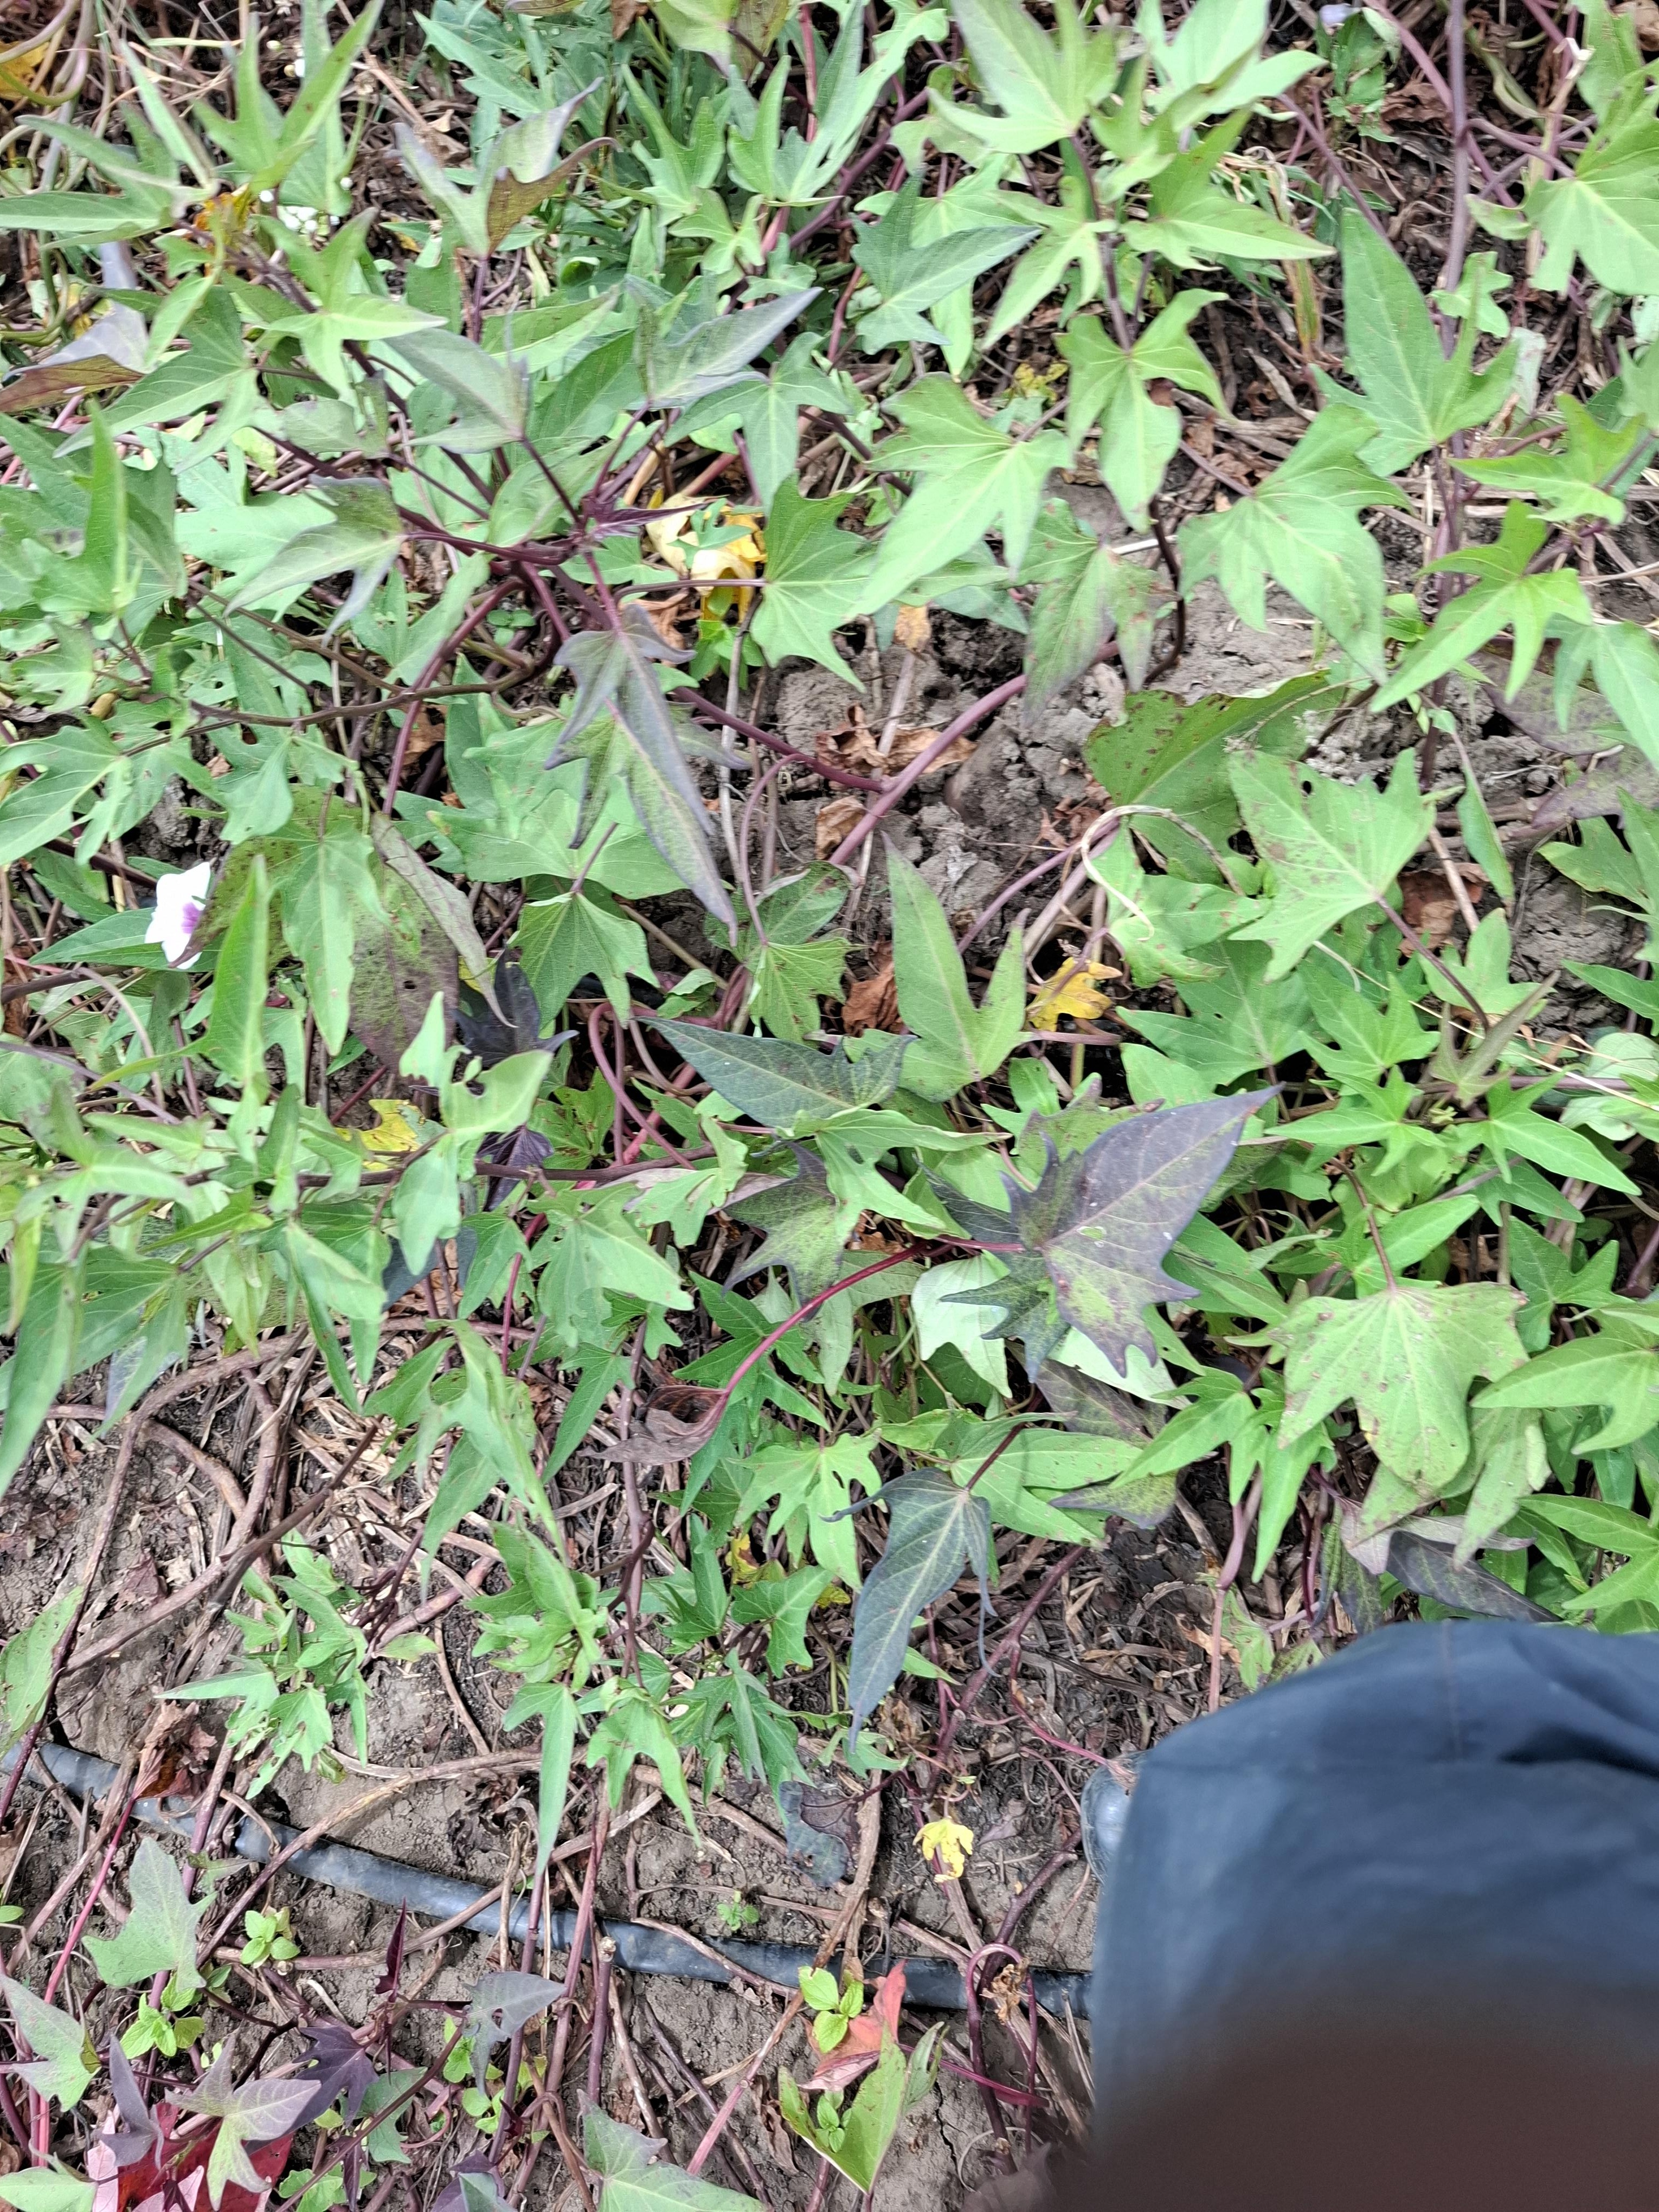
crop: sweet potato
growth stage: flowering
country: Tanzania
